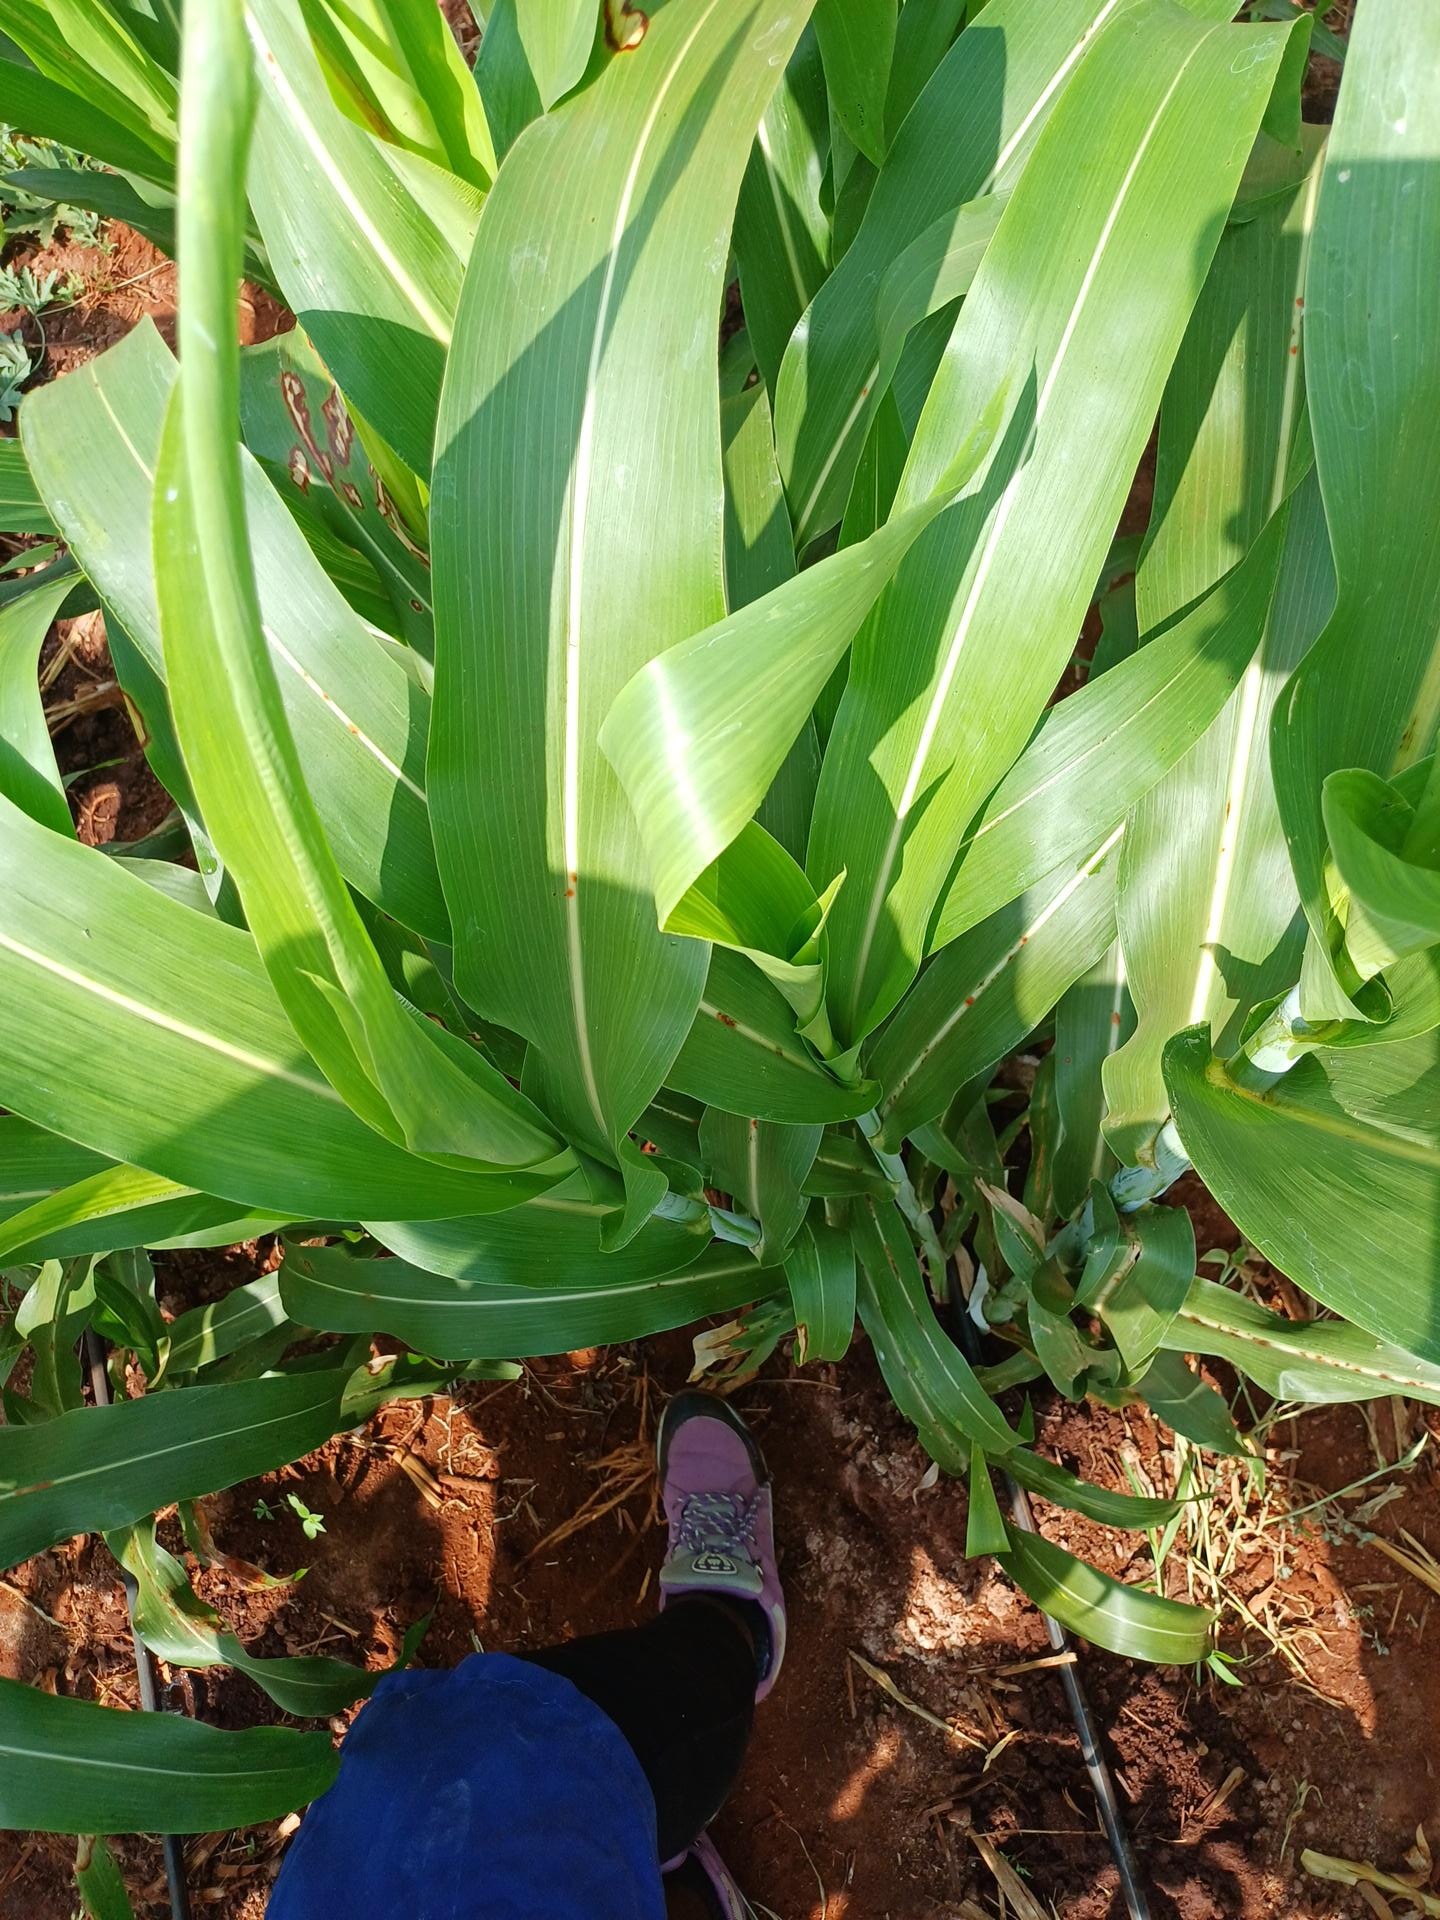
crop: sorghum
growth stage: vegetative
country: Kenya
